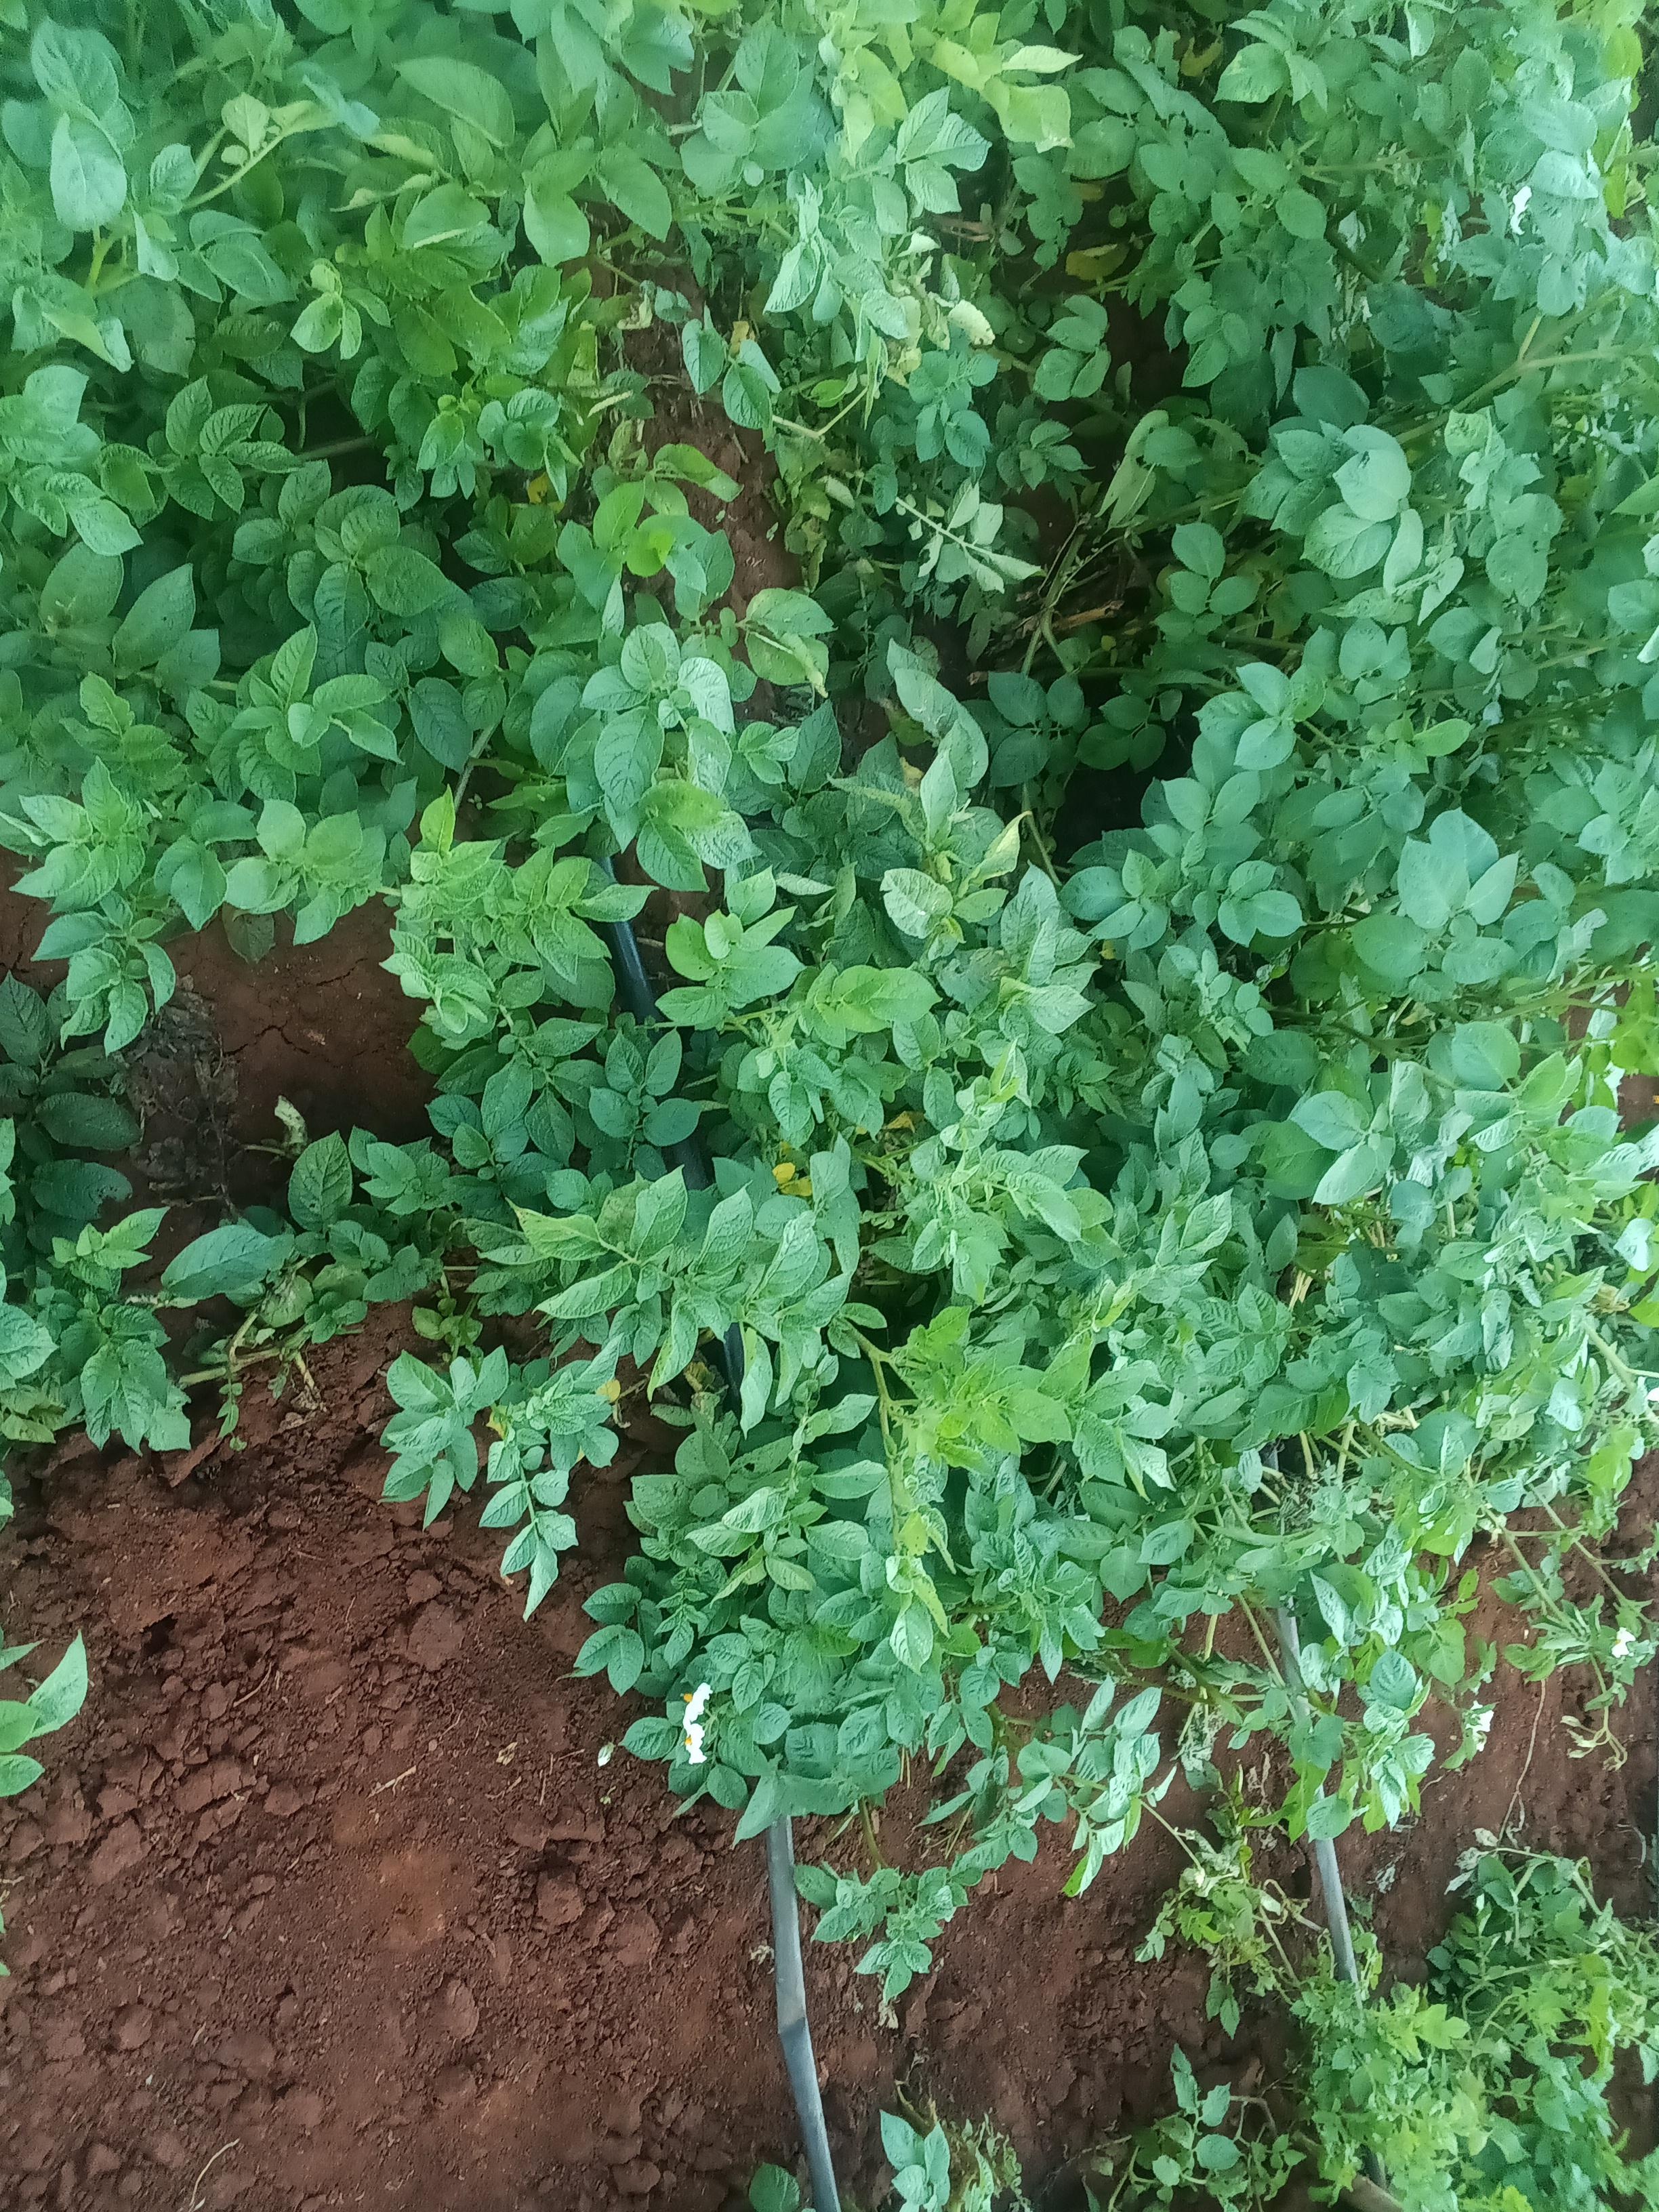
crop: potato
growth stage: vegetative
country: Kenya
